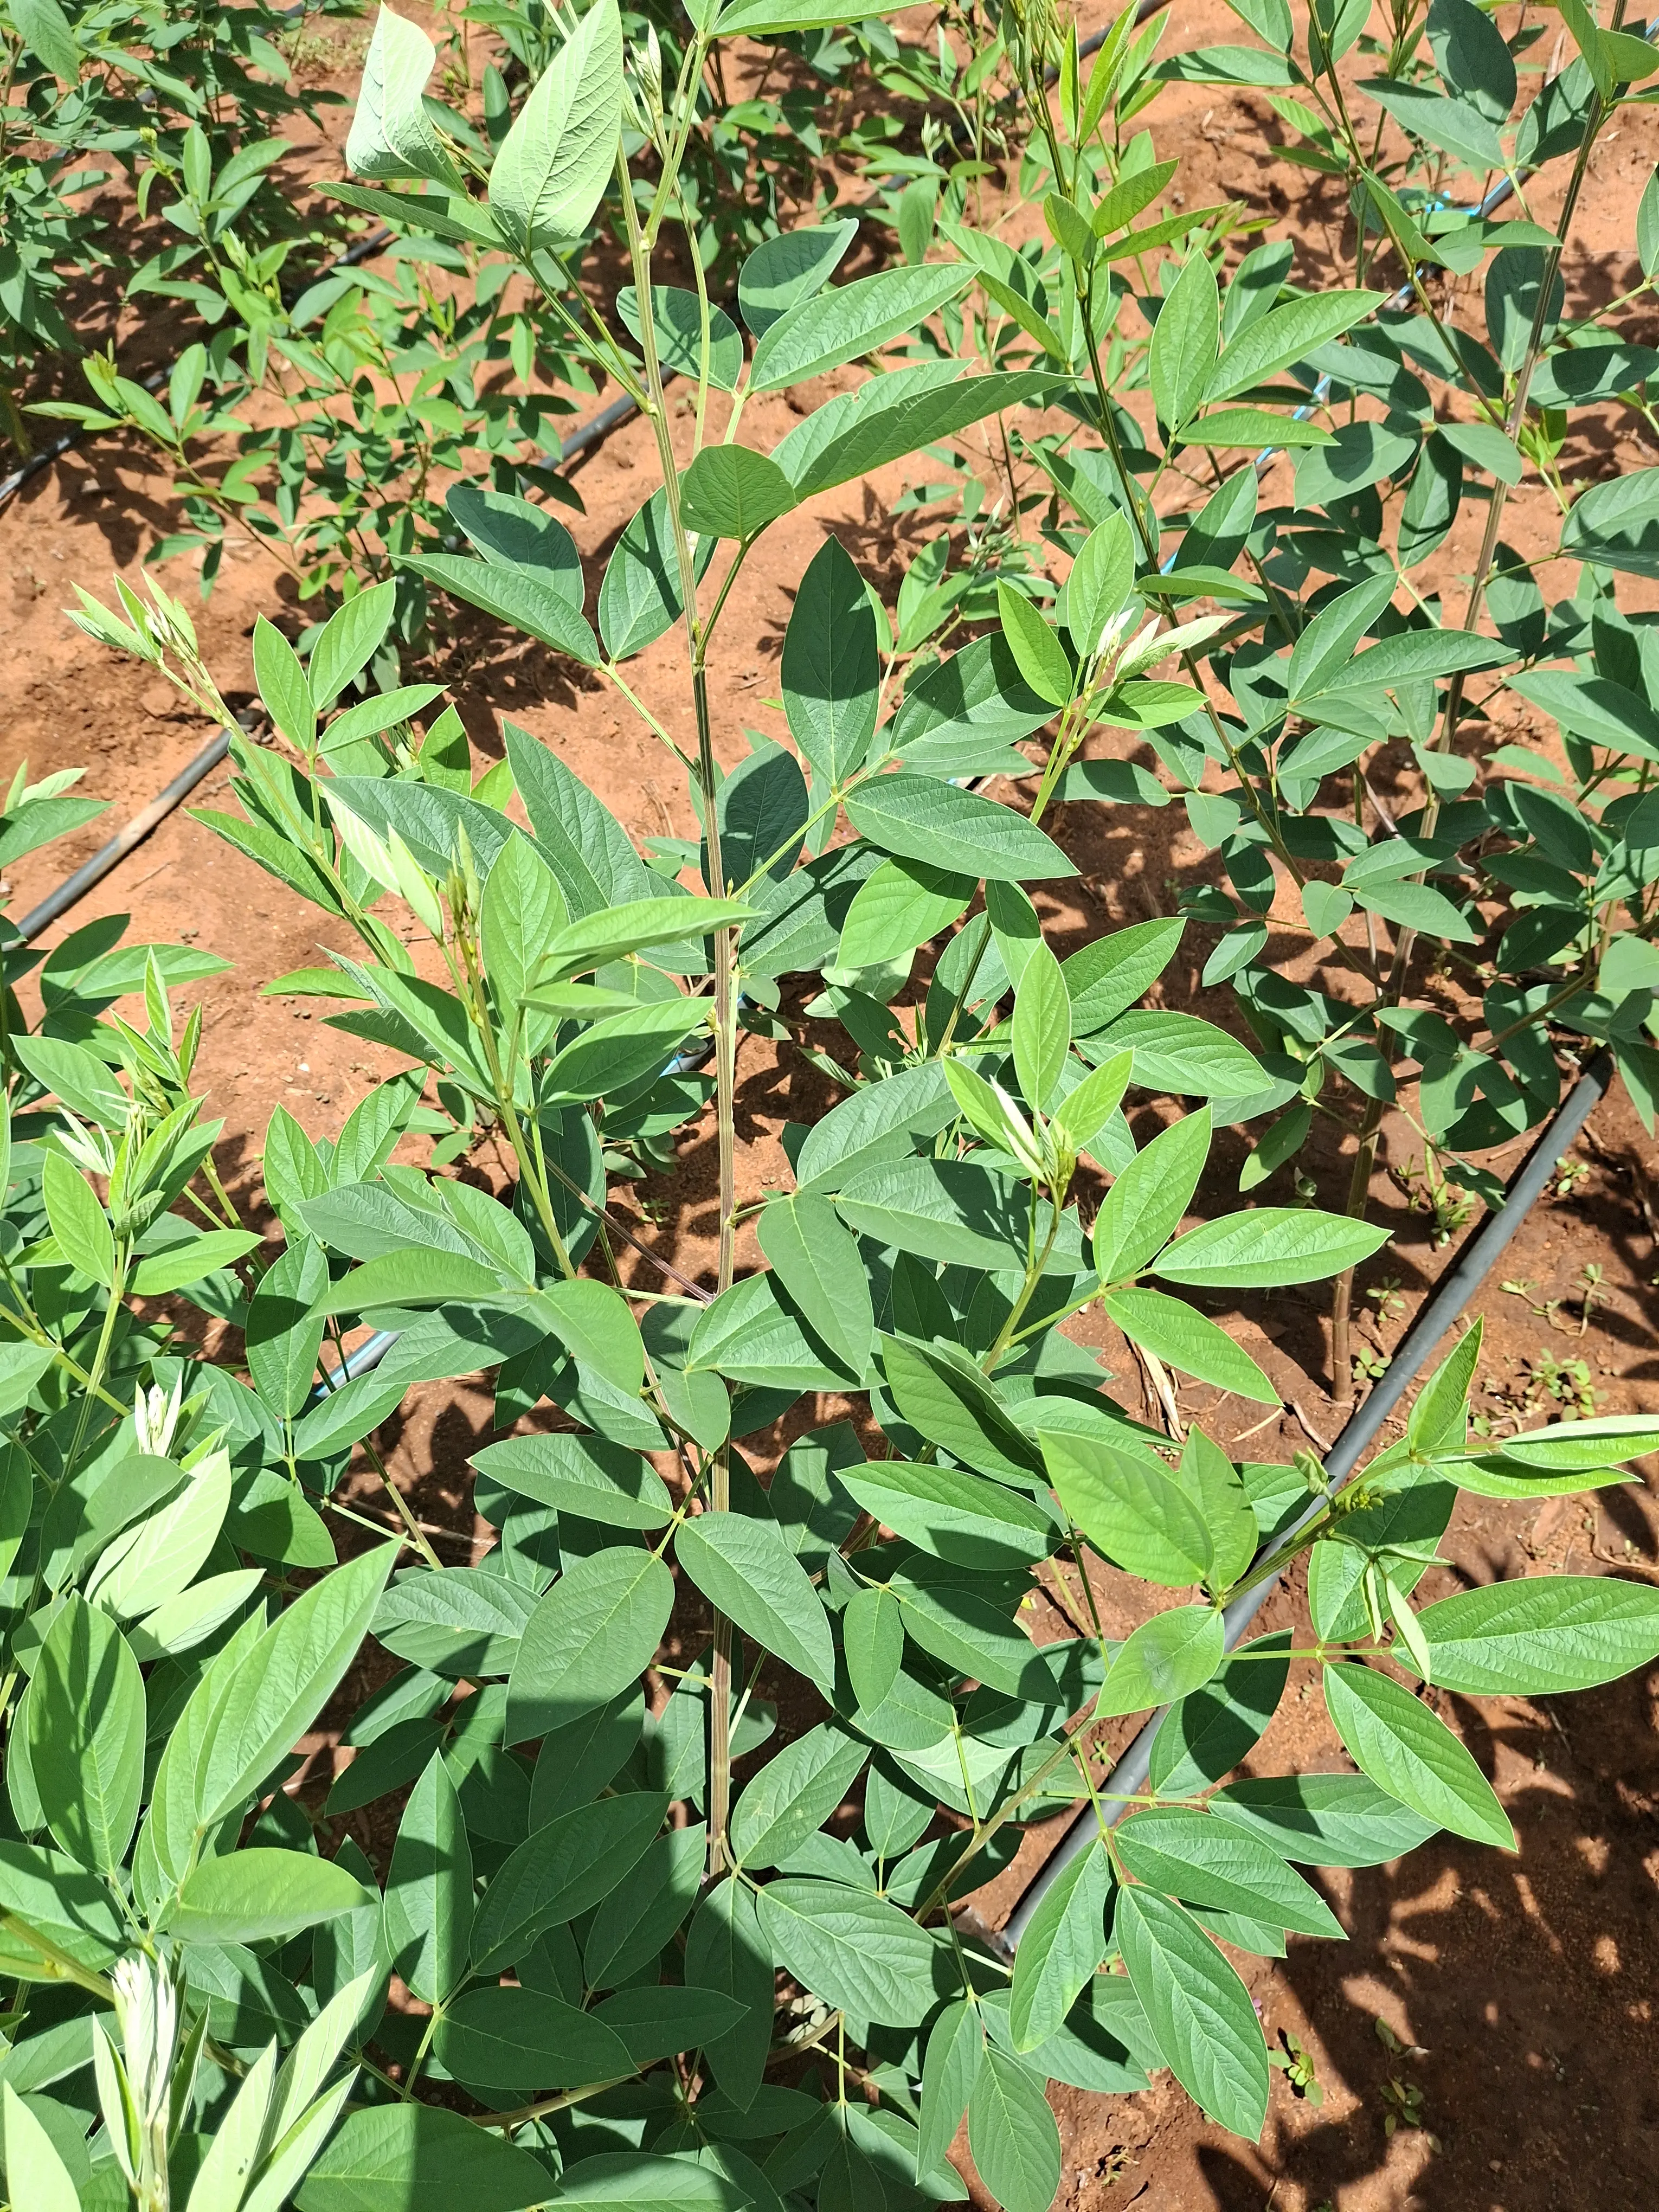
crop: pigeonpea
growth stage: vegetative
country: Kenya
